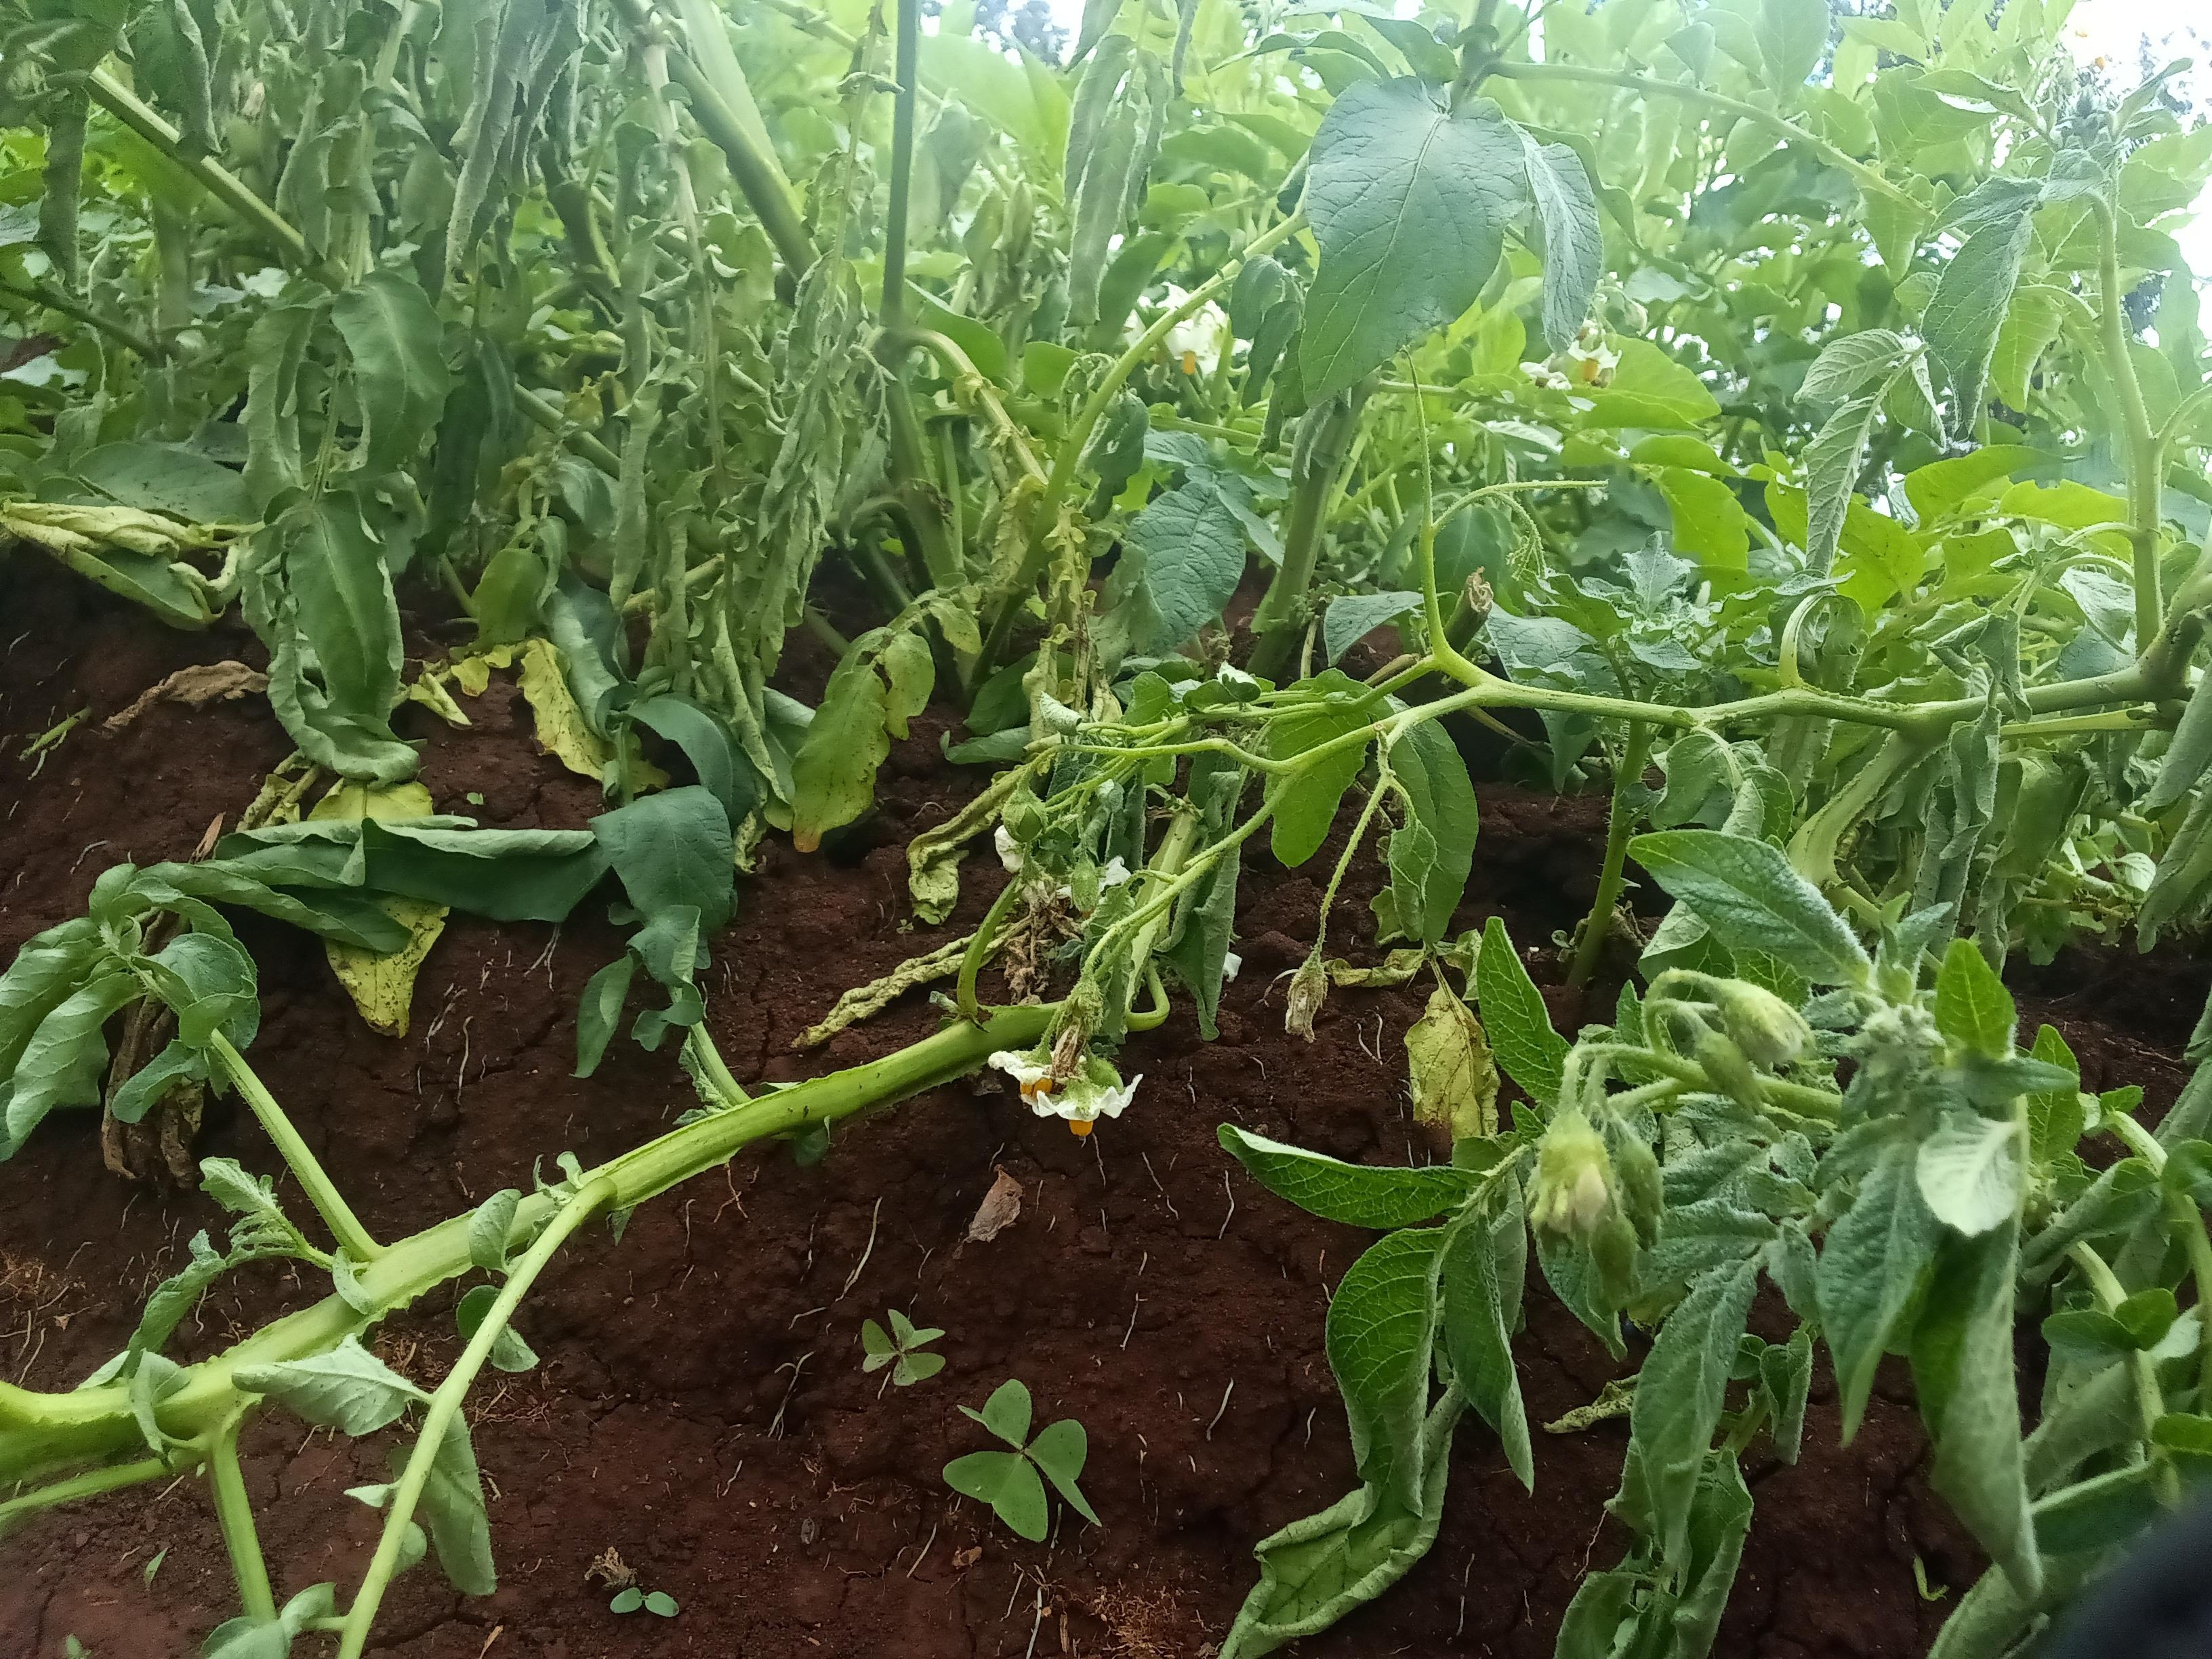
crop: potato
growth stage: flowering
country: Kenya
